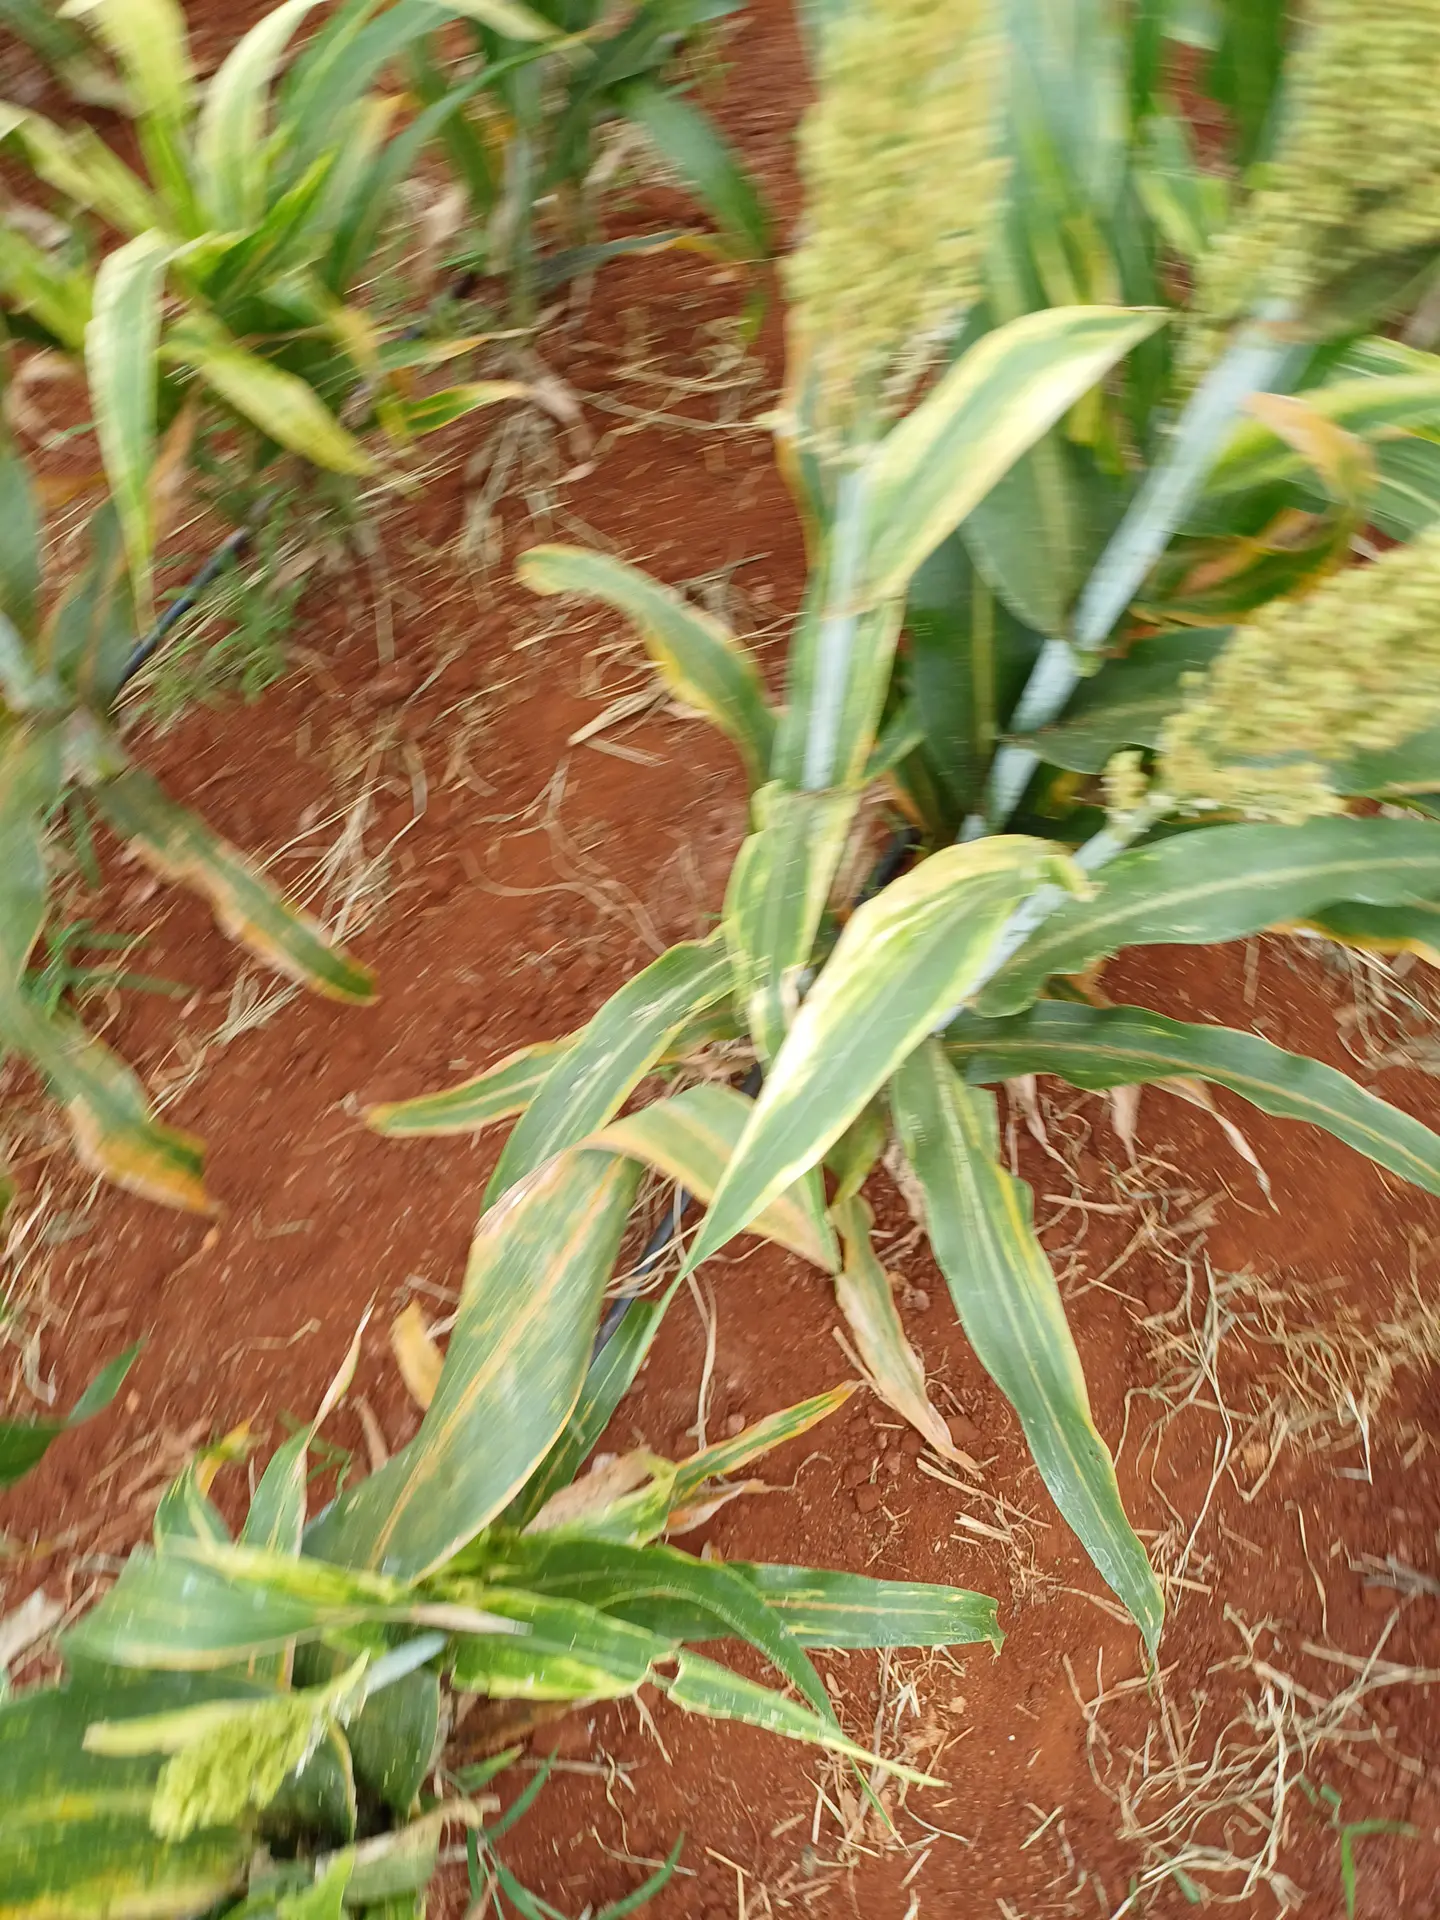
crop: sorghum
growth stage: filling grain
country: Kenya
